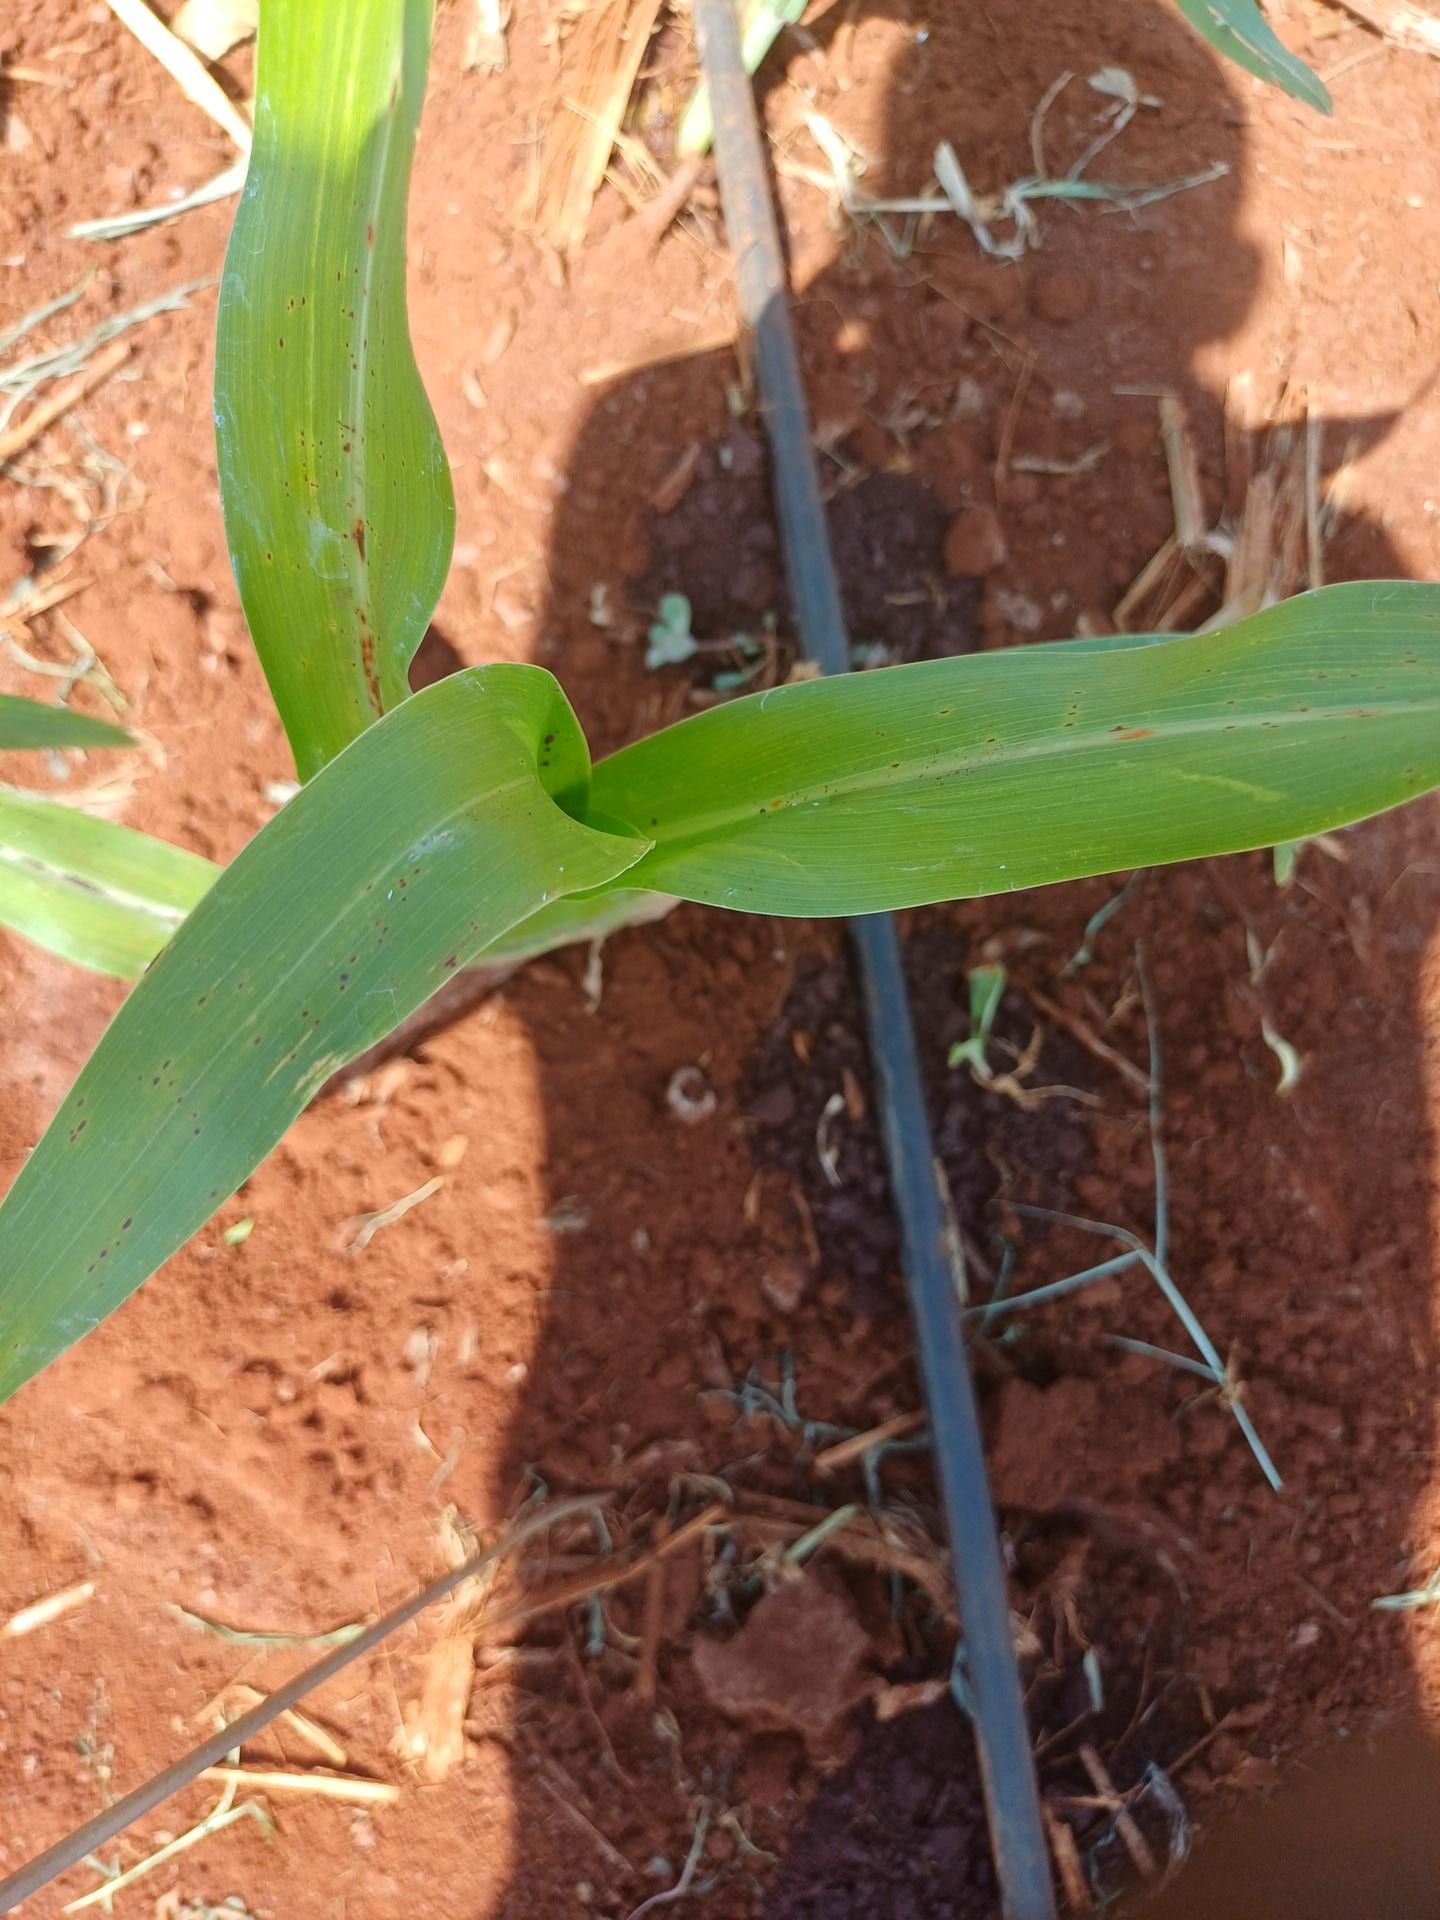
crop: sorghum
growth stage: vegetative
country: Kenya
